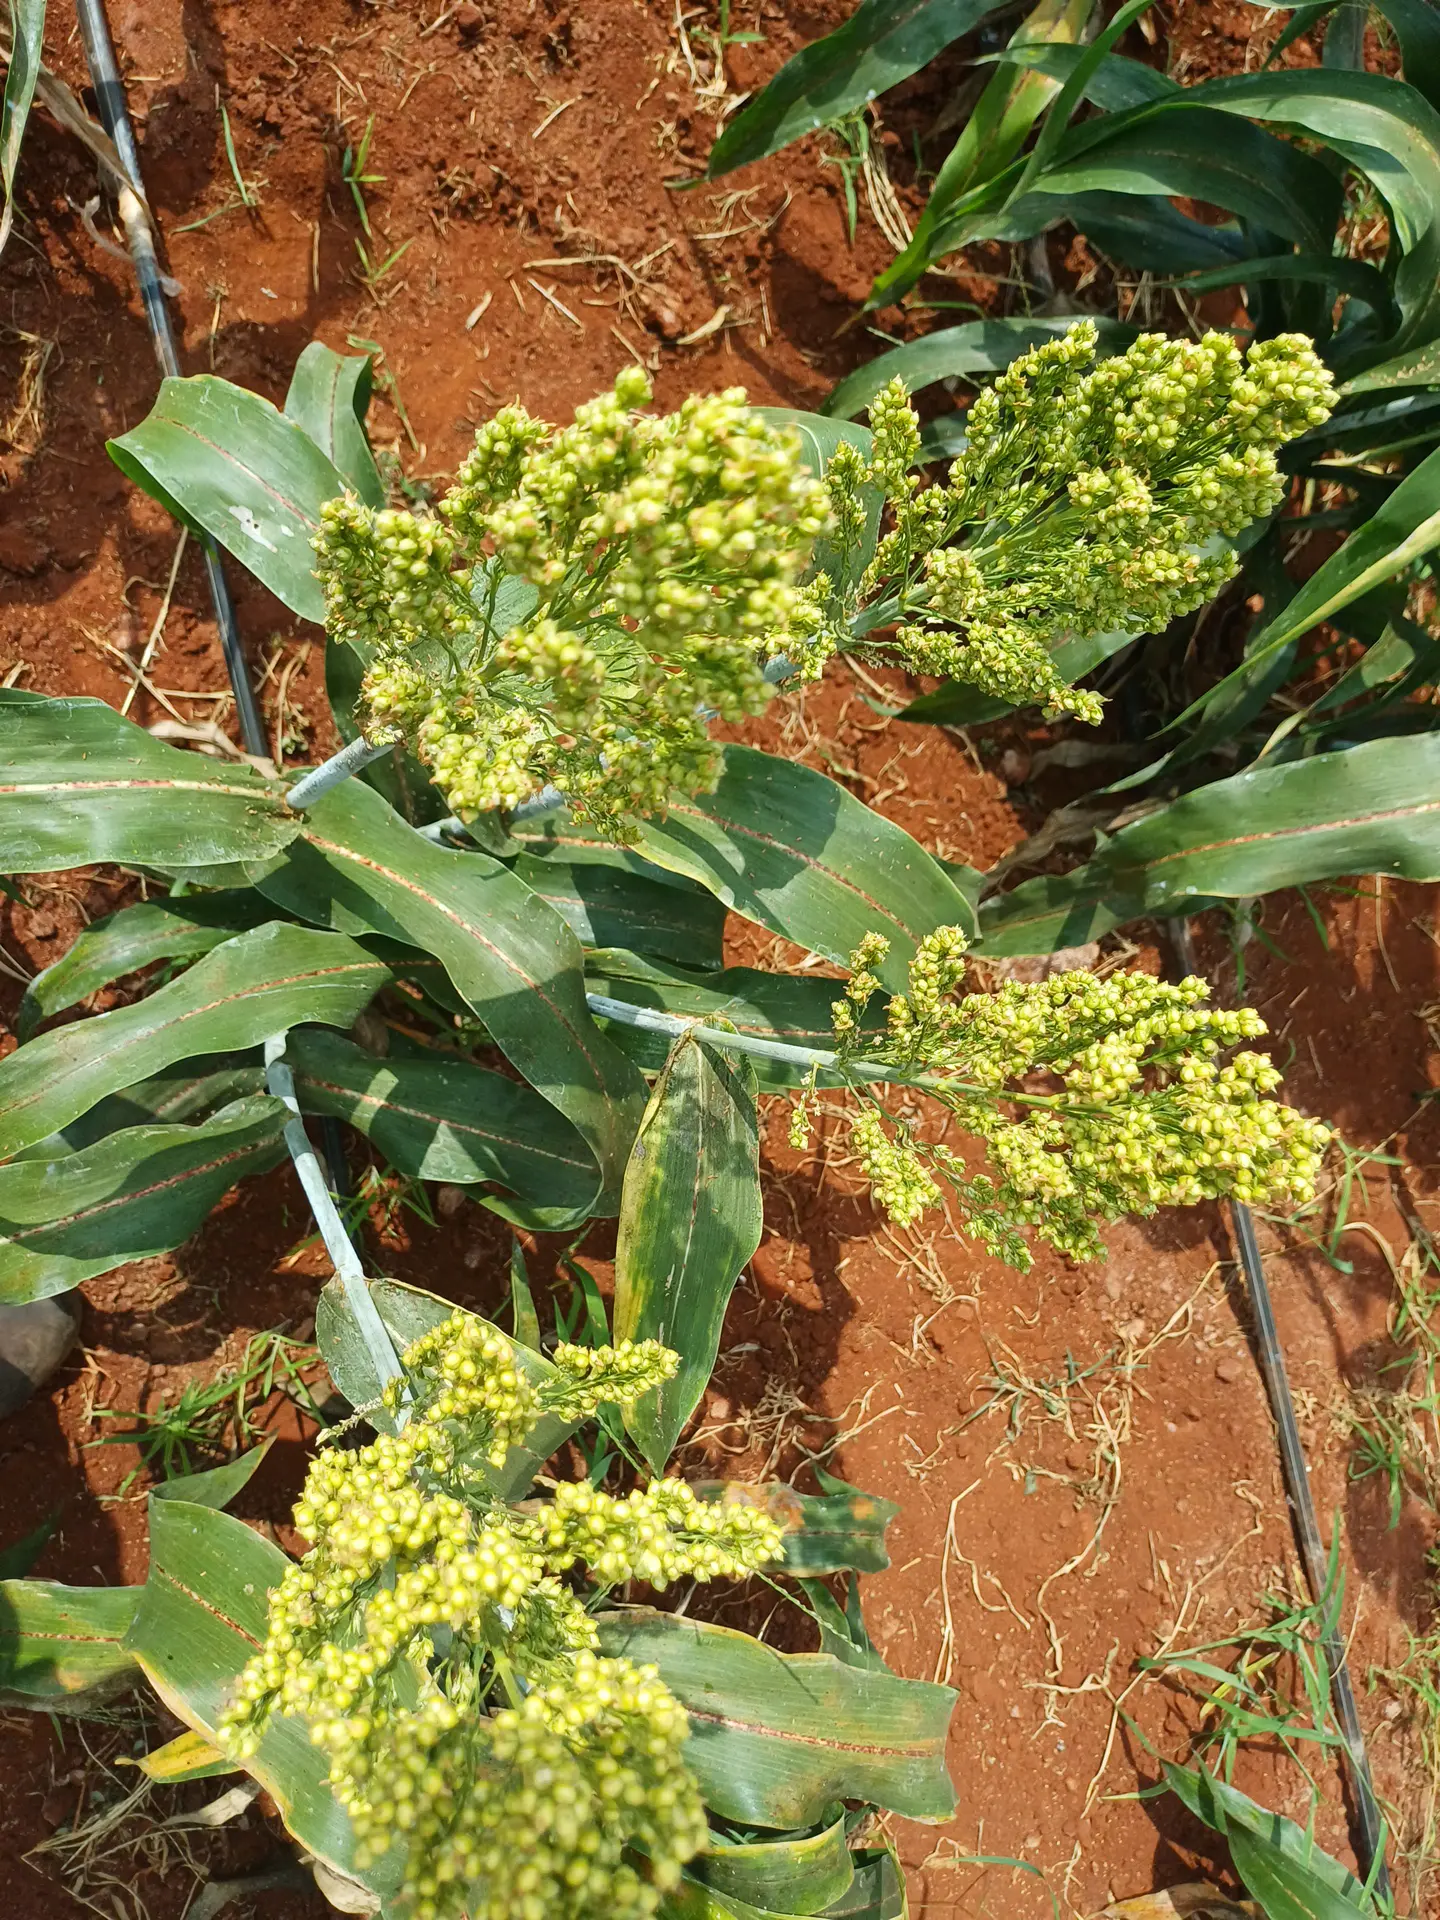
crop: sorghum
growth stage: filling grain
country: Kenya
